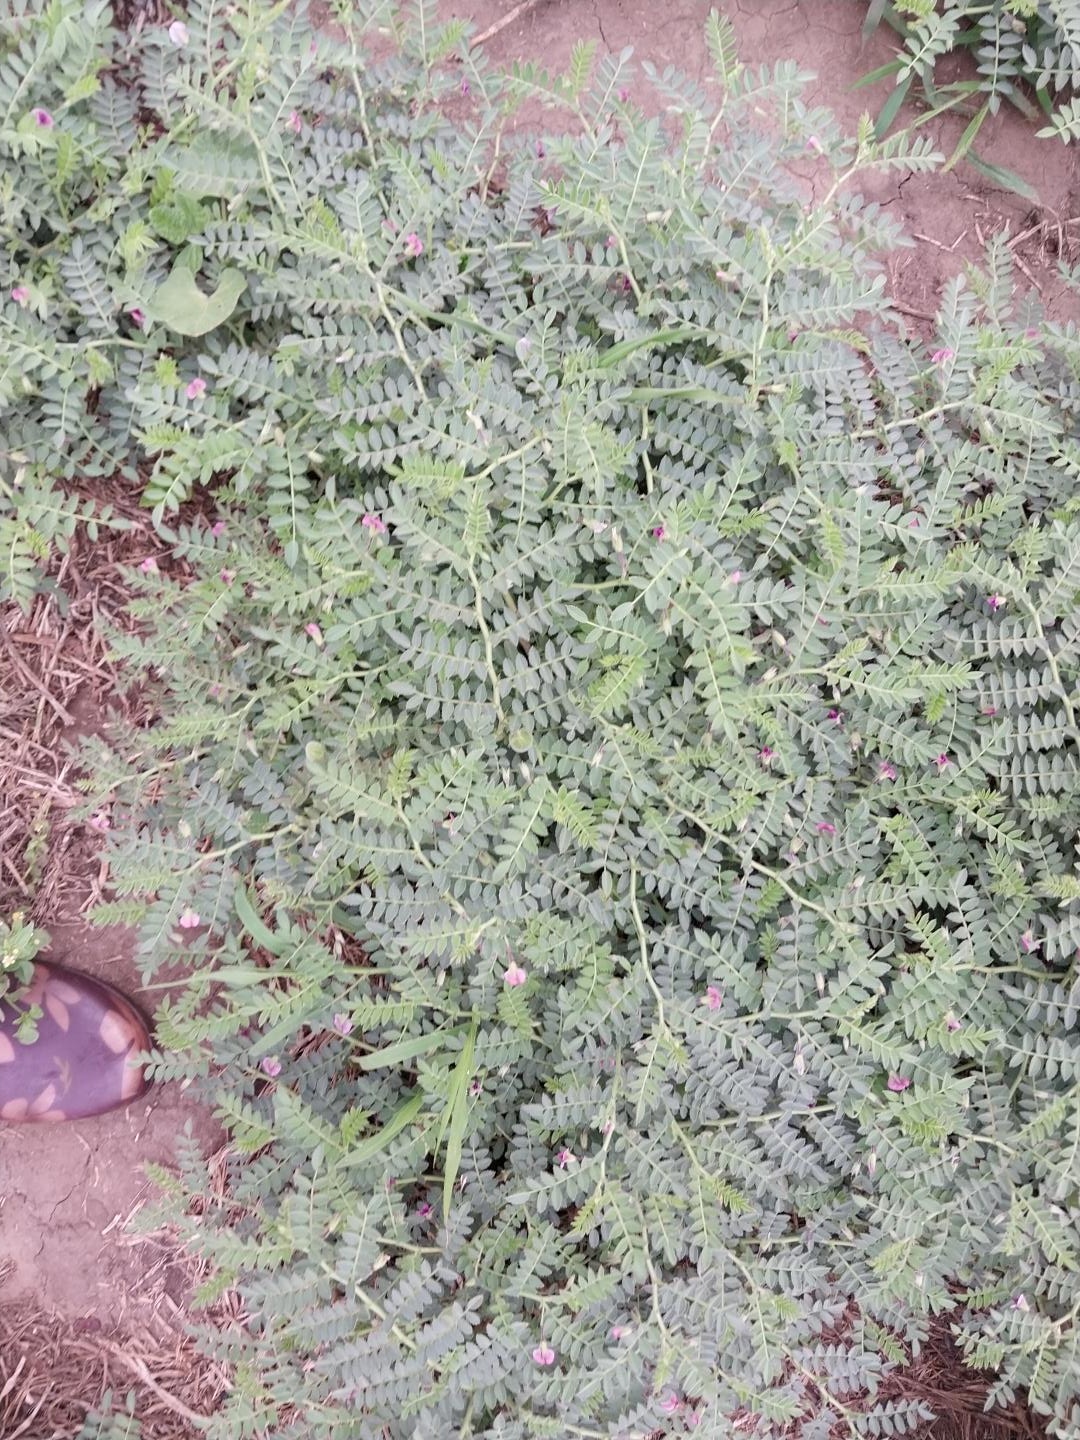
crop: chickpea
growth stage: development pod
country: Tanzania
